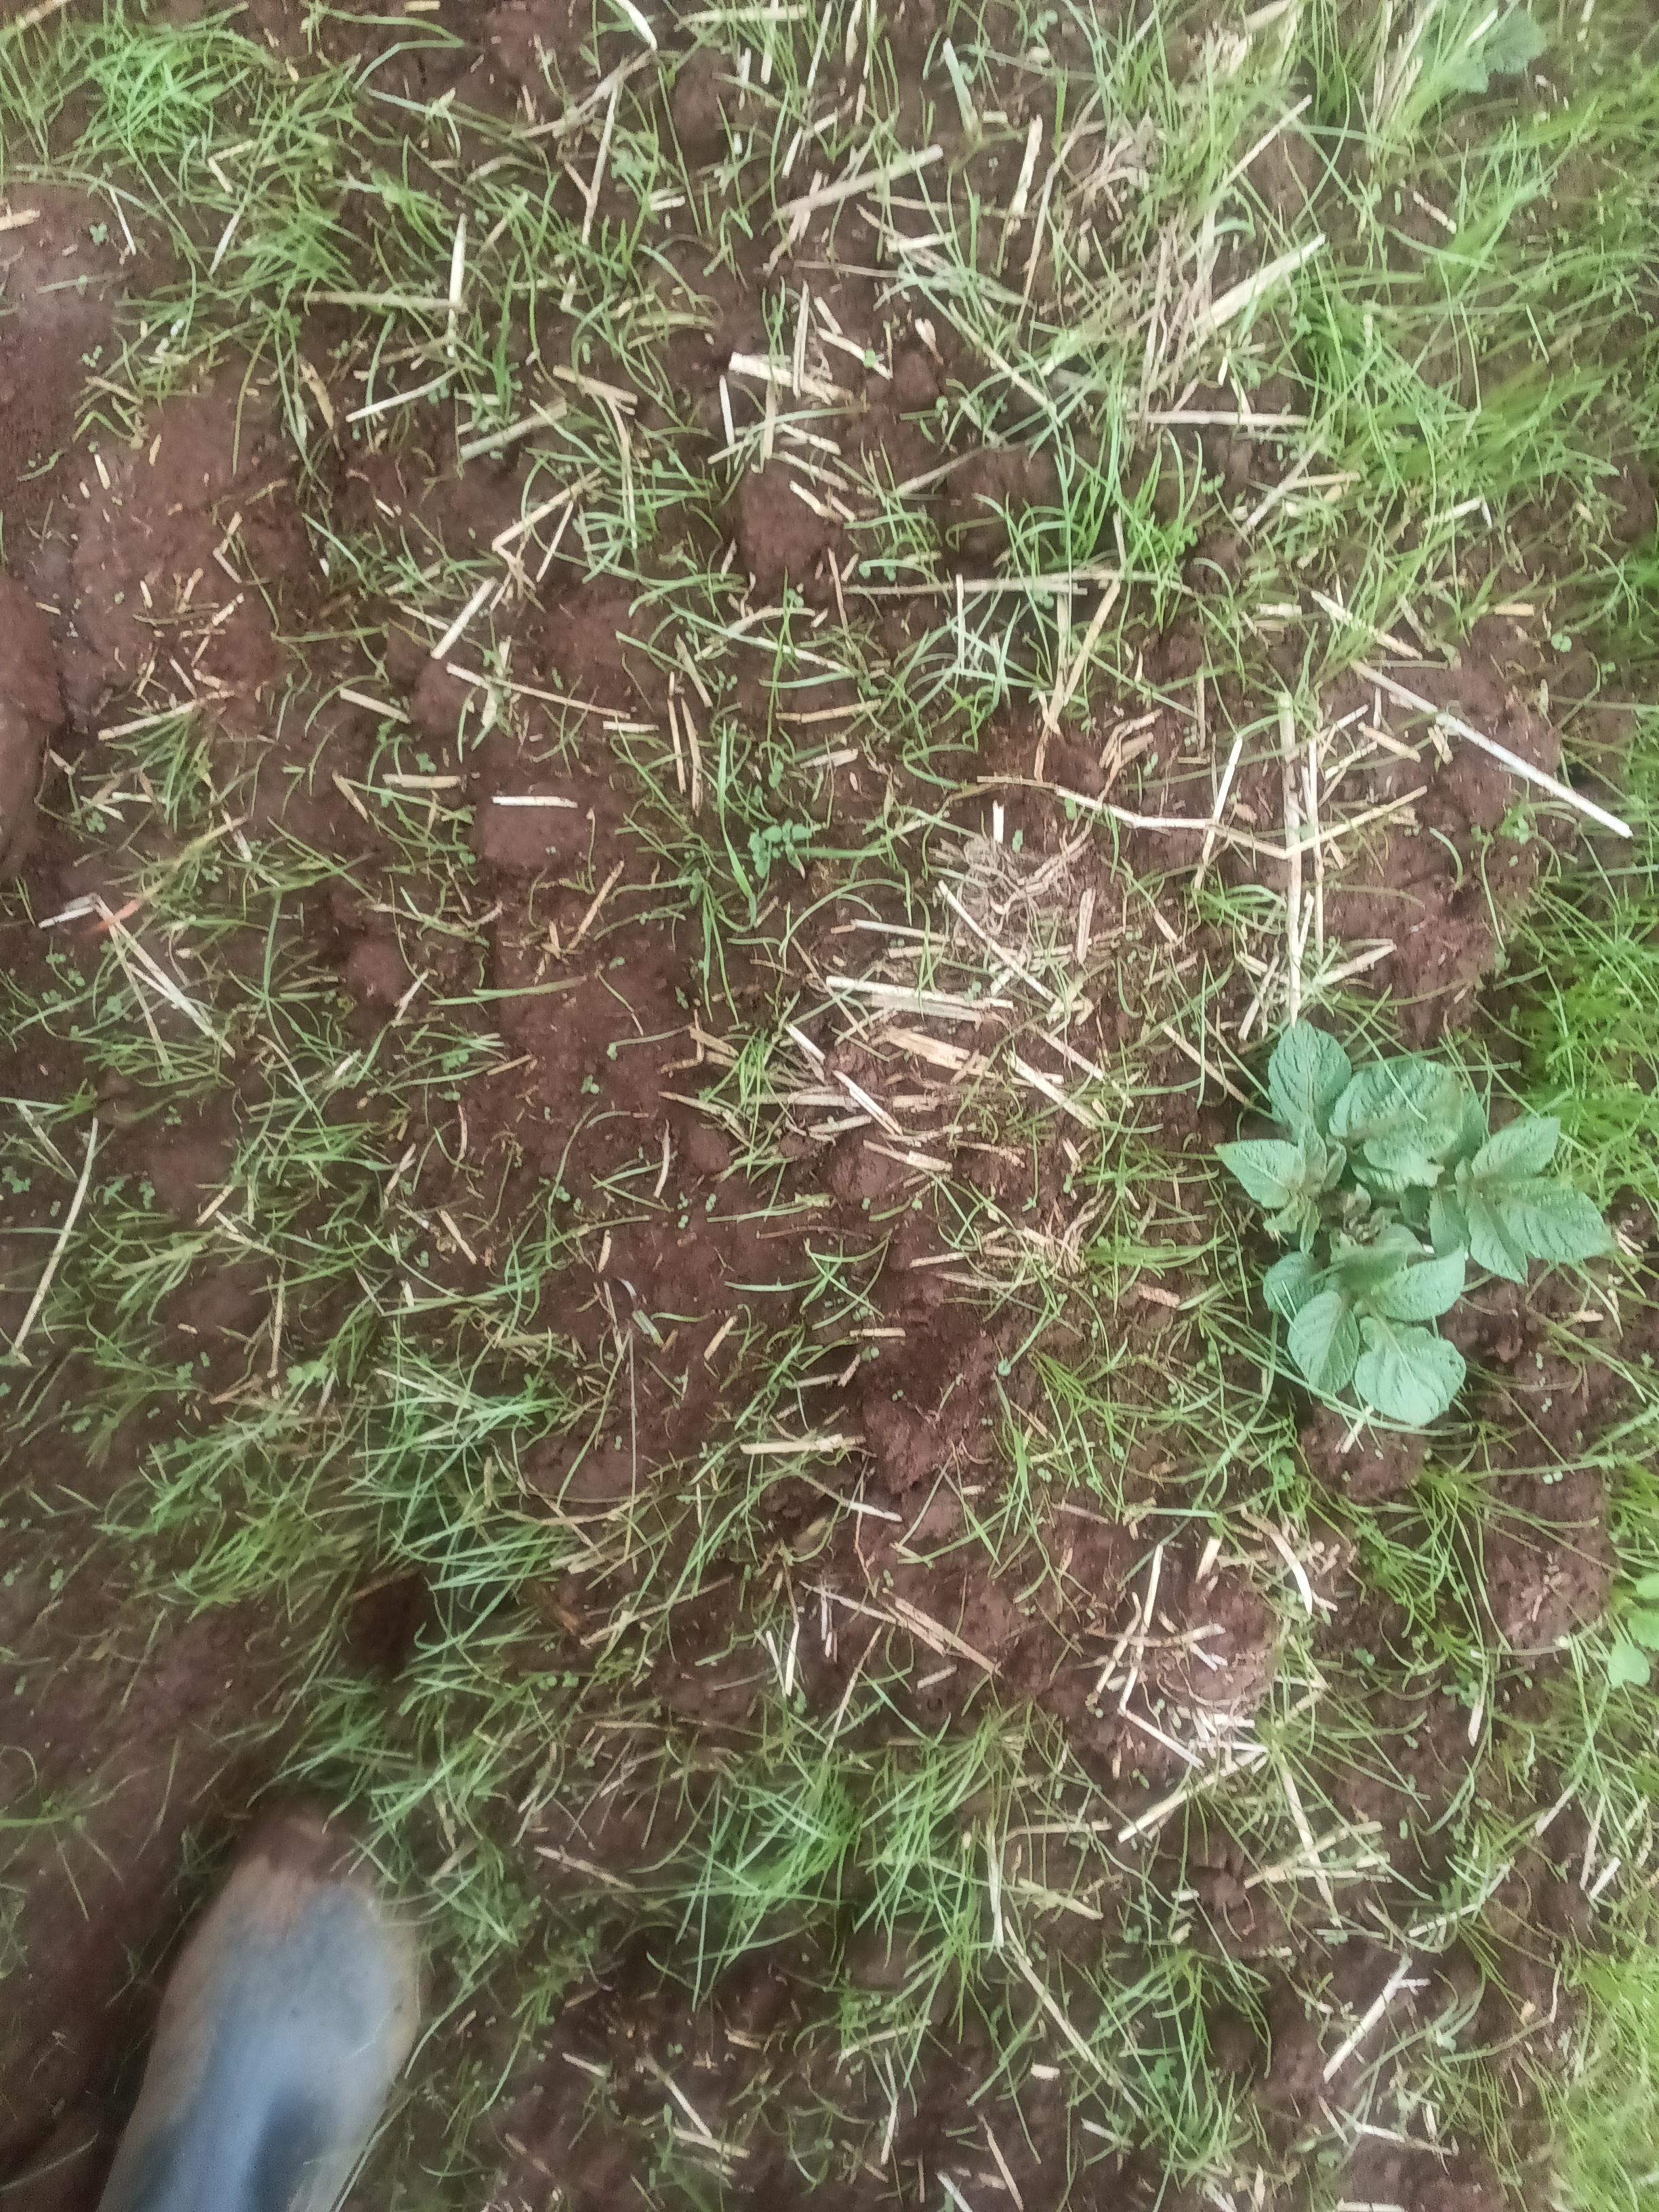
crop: potato
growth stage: emergence
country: Kenya
